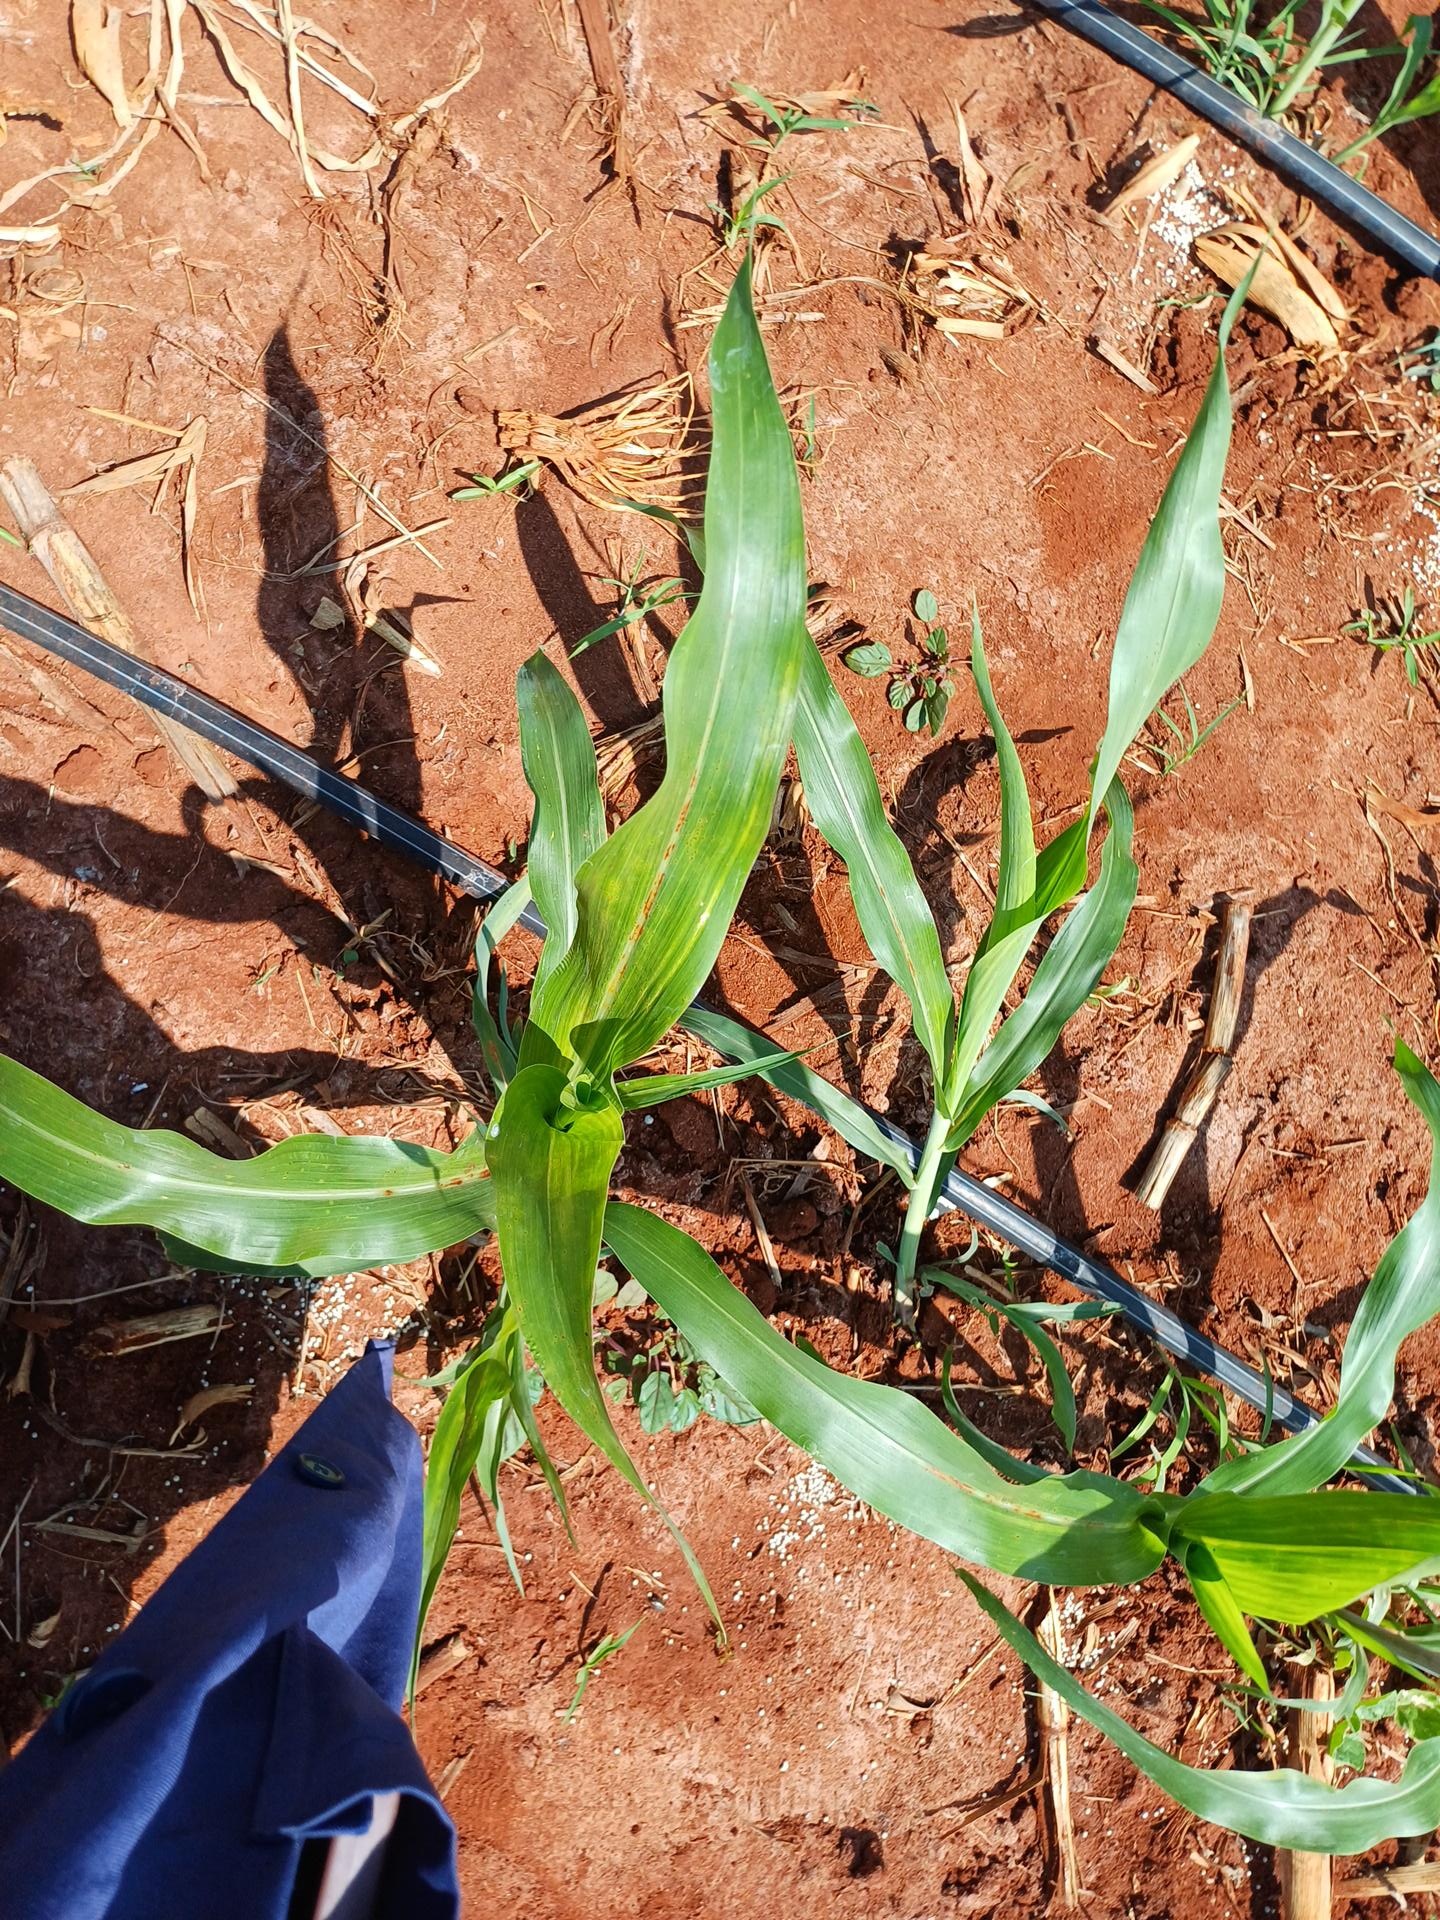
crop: sorghum
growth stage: vegetative
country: Kenya
